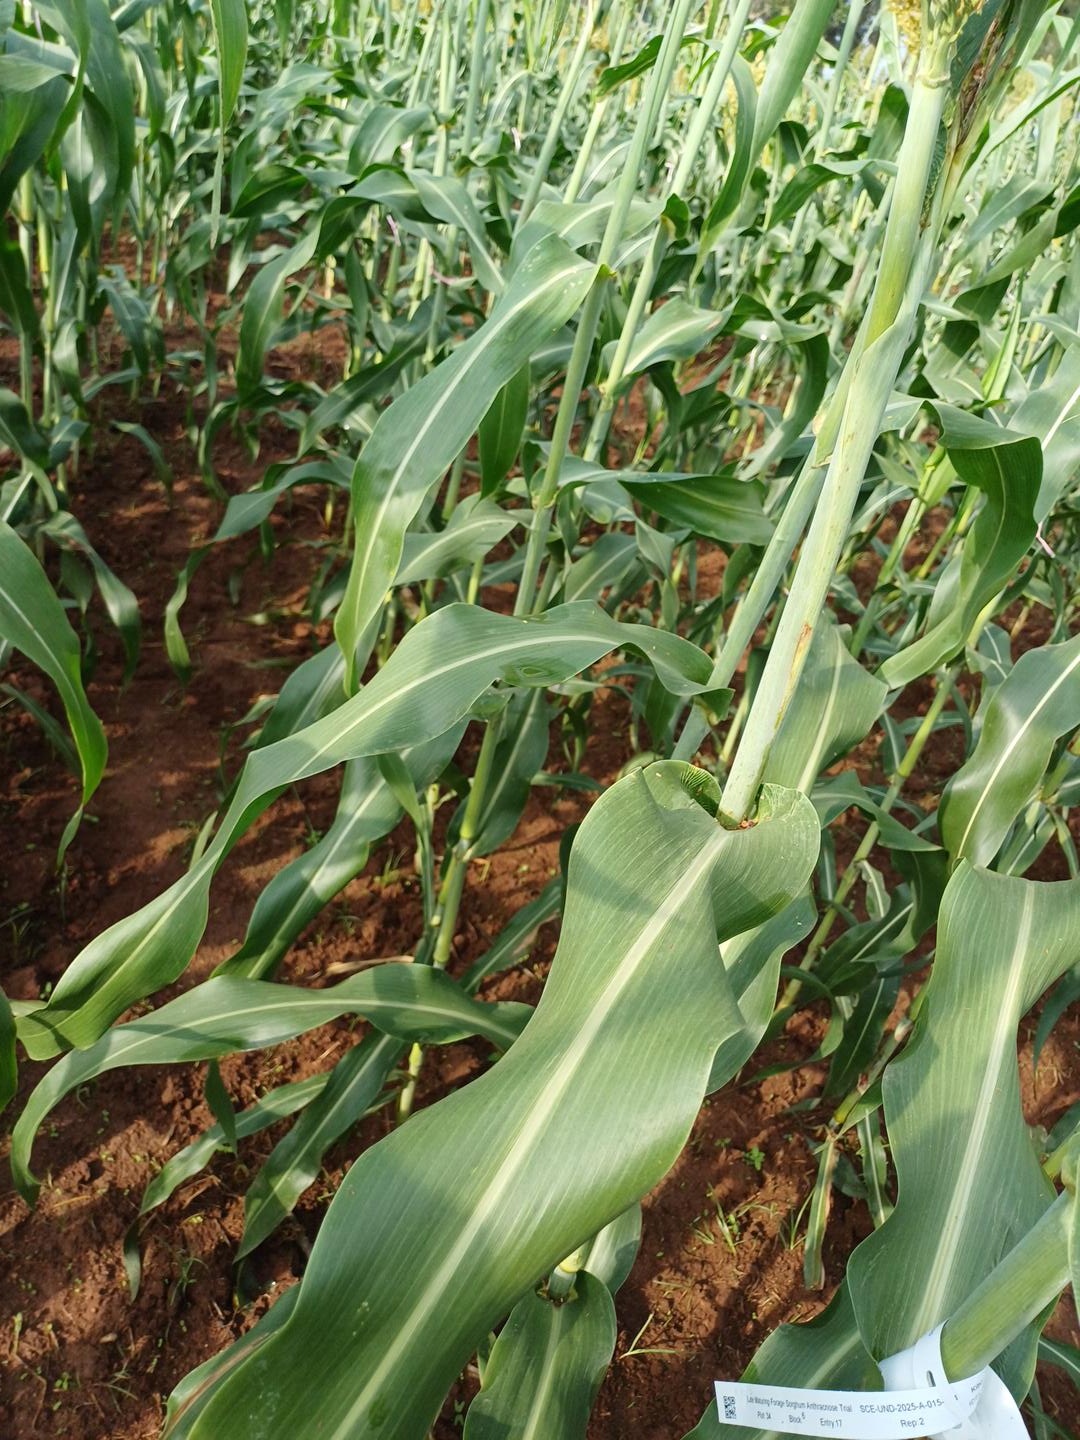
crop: sorghum
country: Kenya
